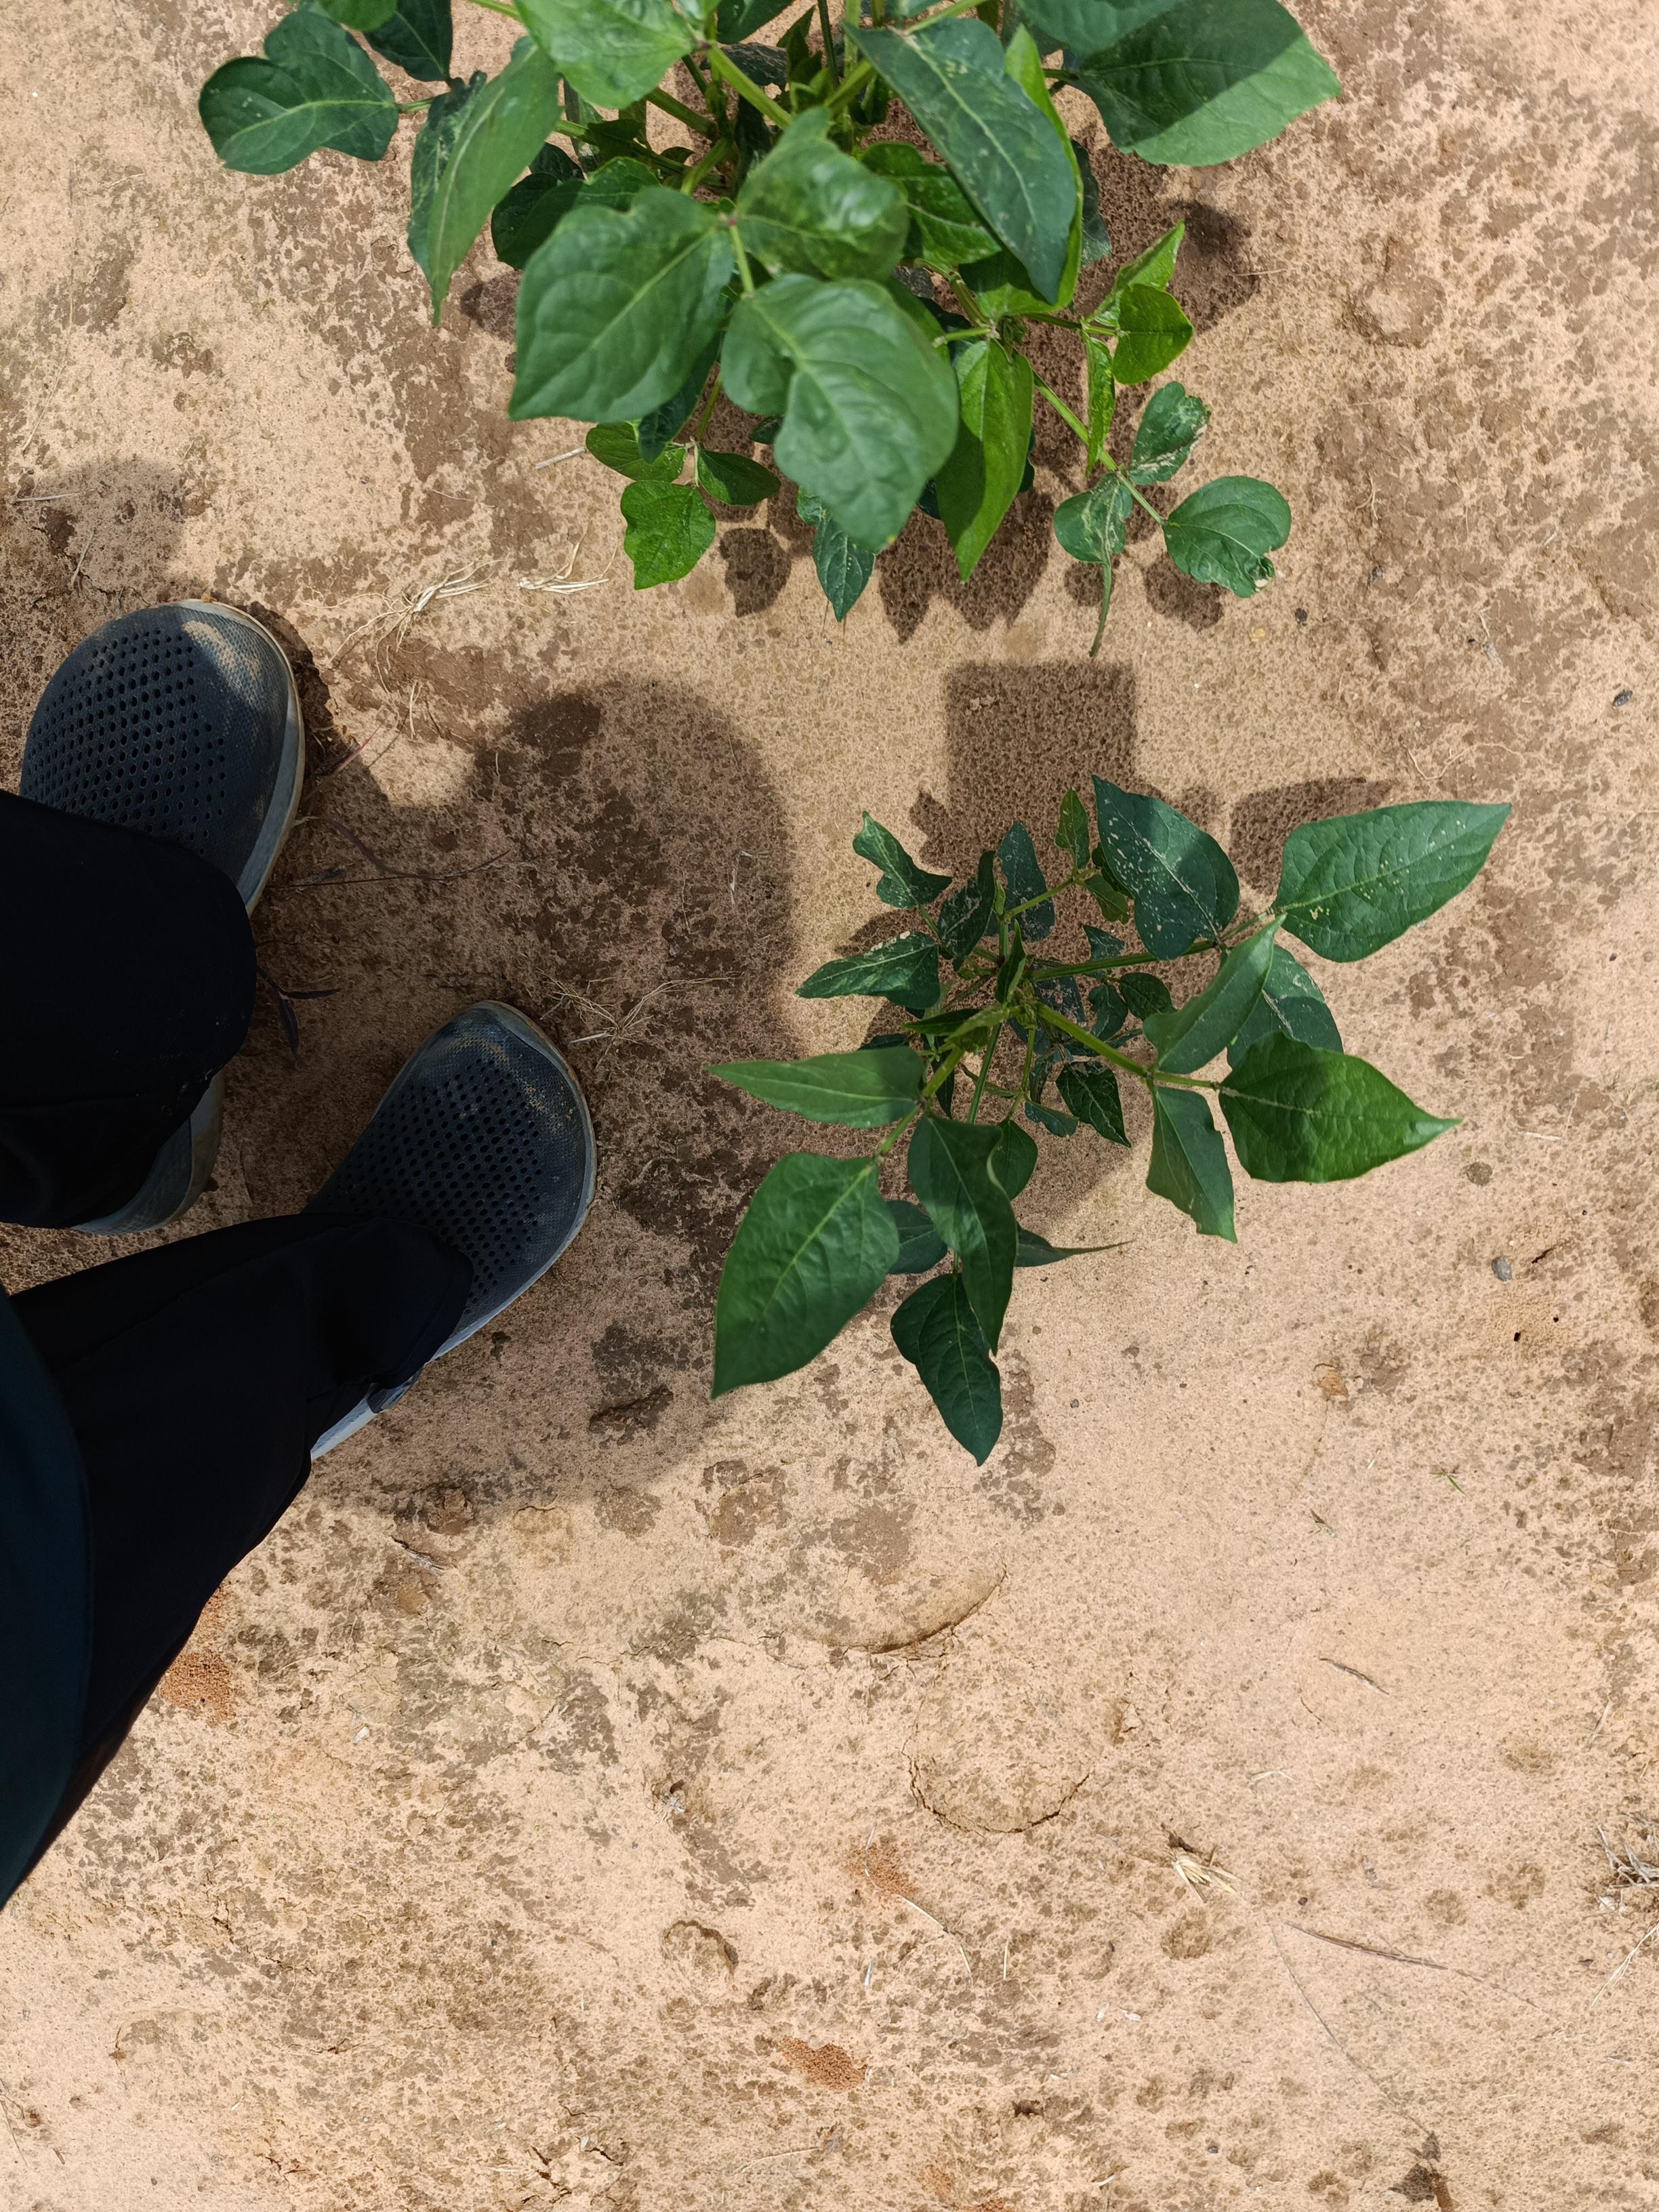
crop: cowpea
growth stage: emergence
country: Nigeria
